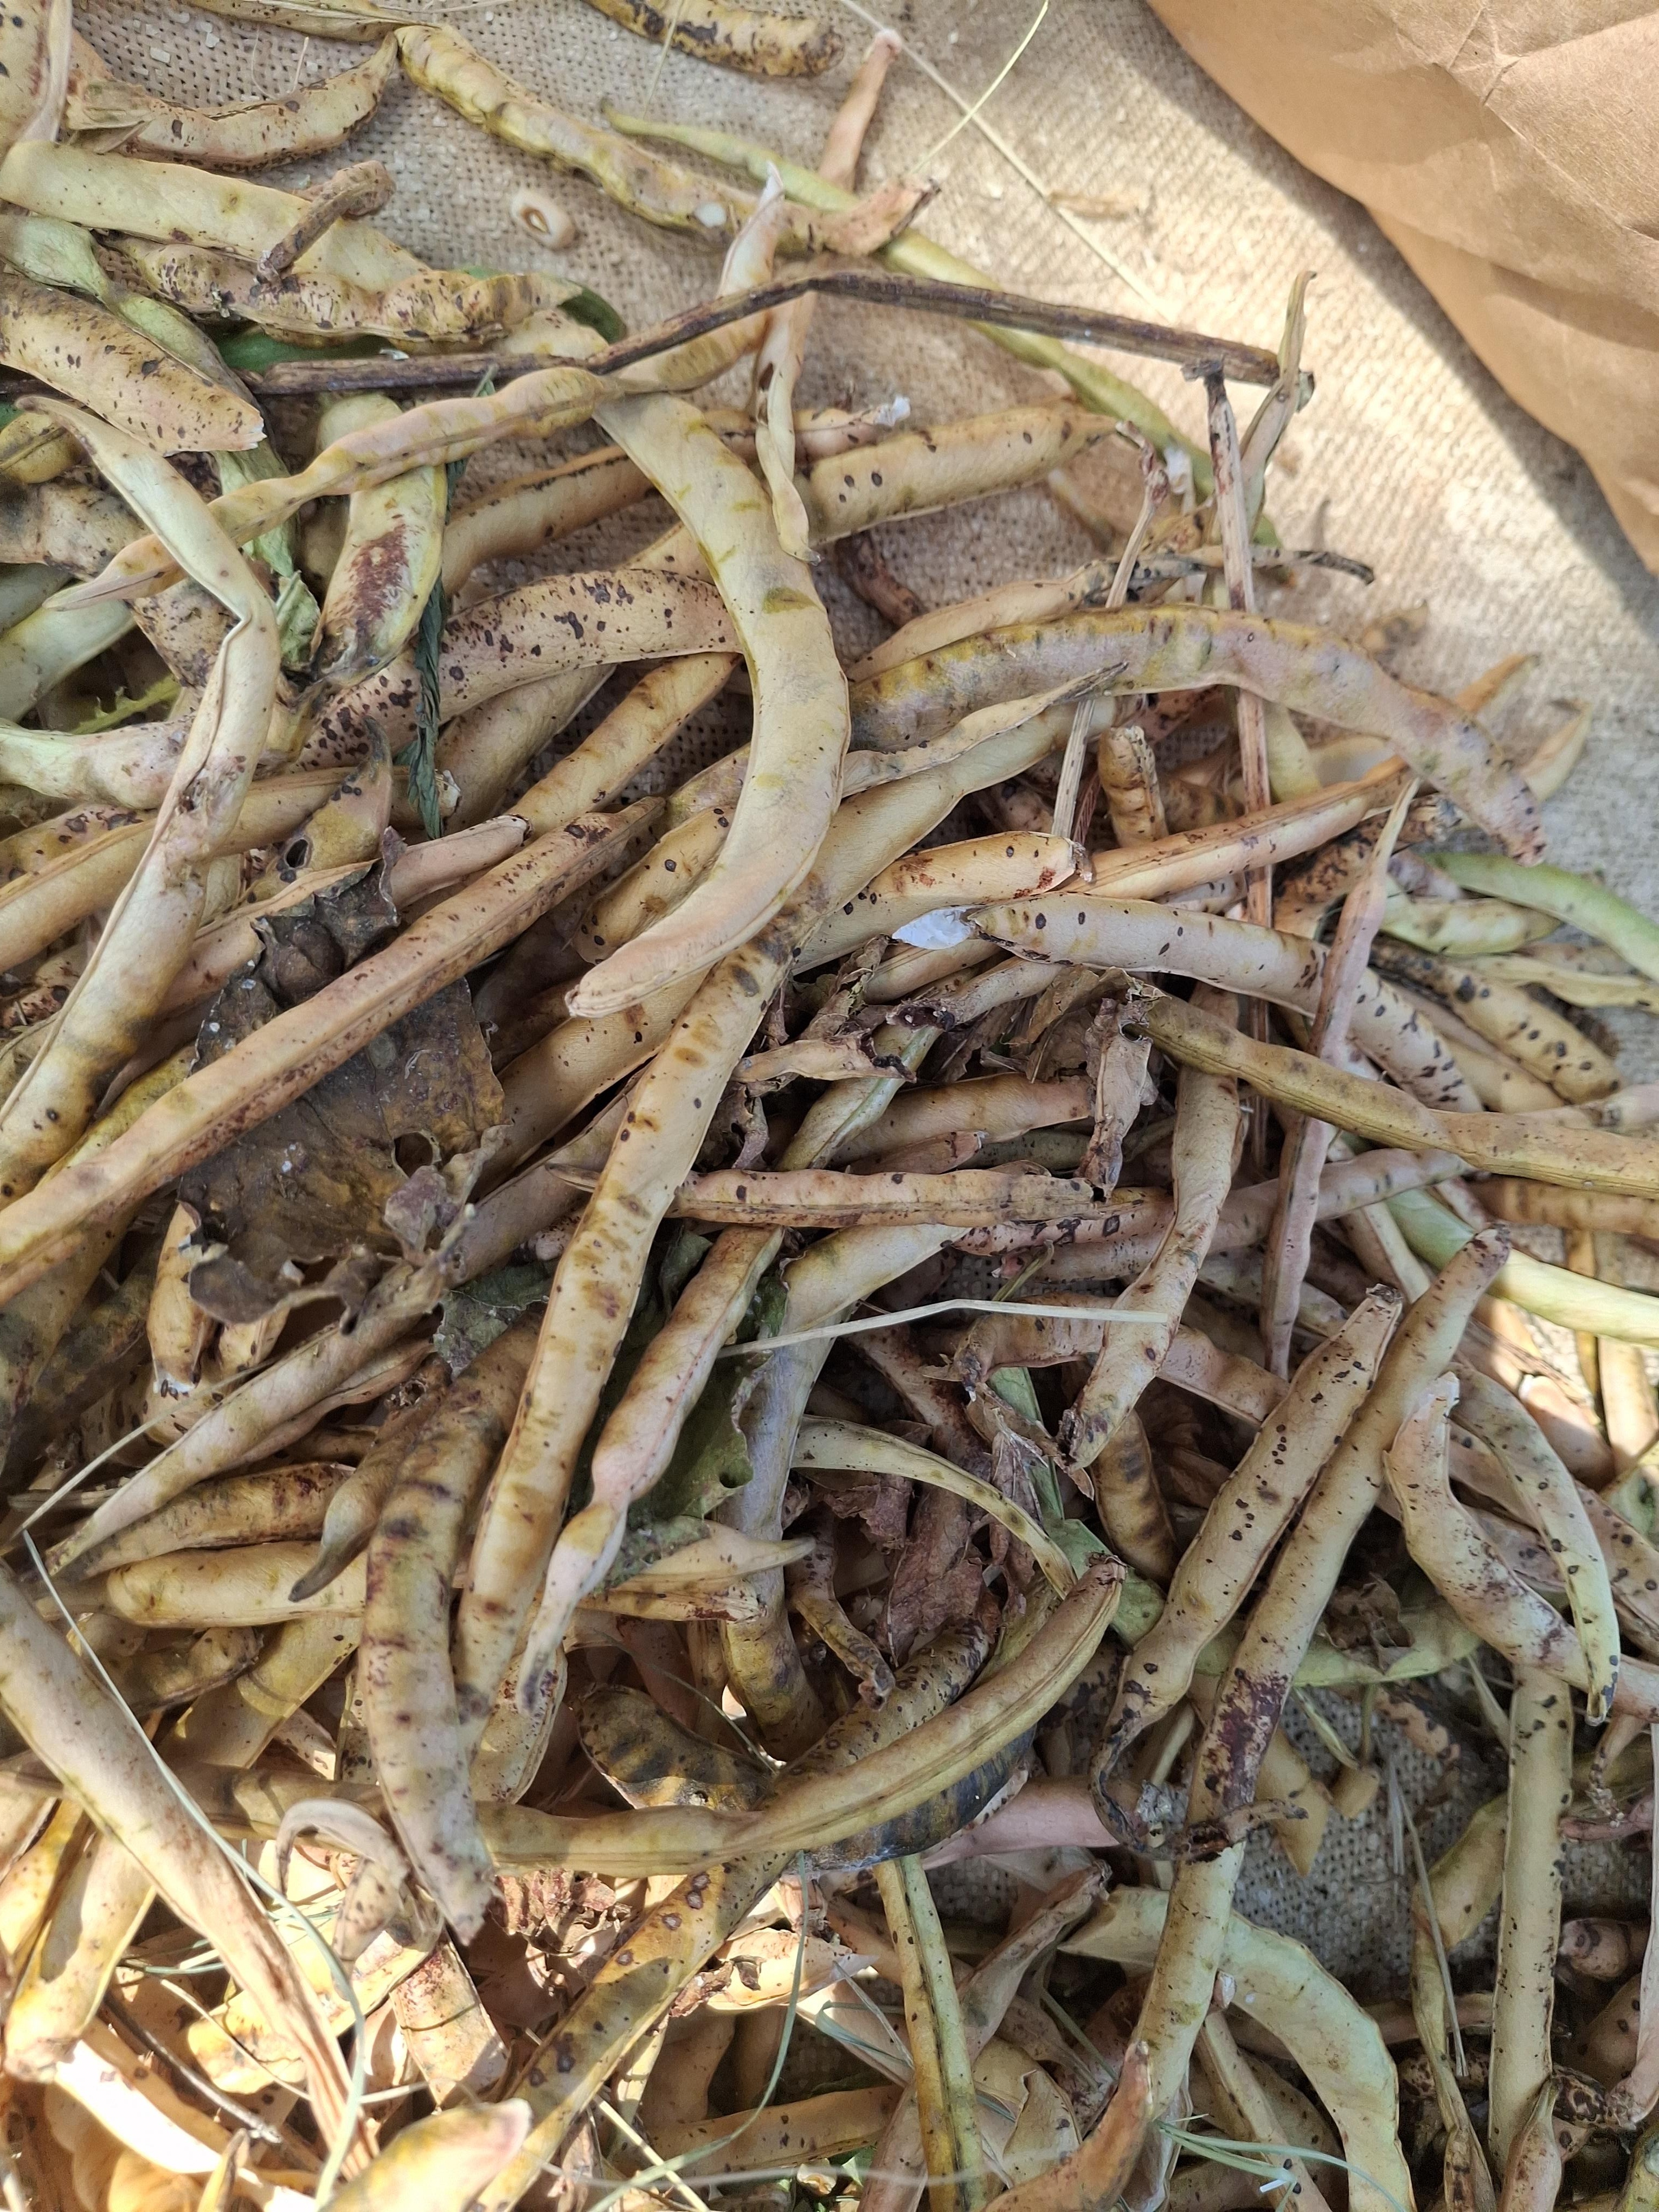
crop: cowpea
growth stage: harvest
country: Nigeria
